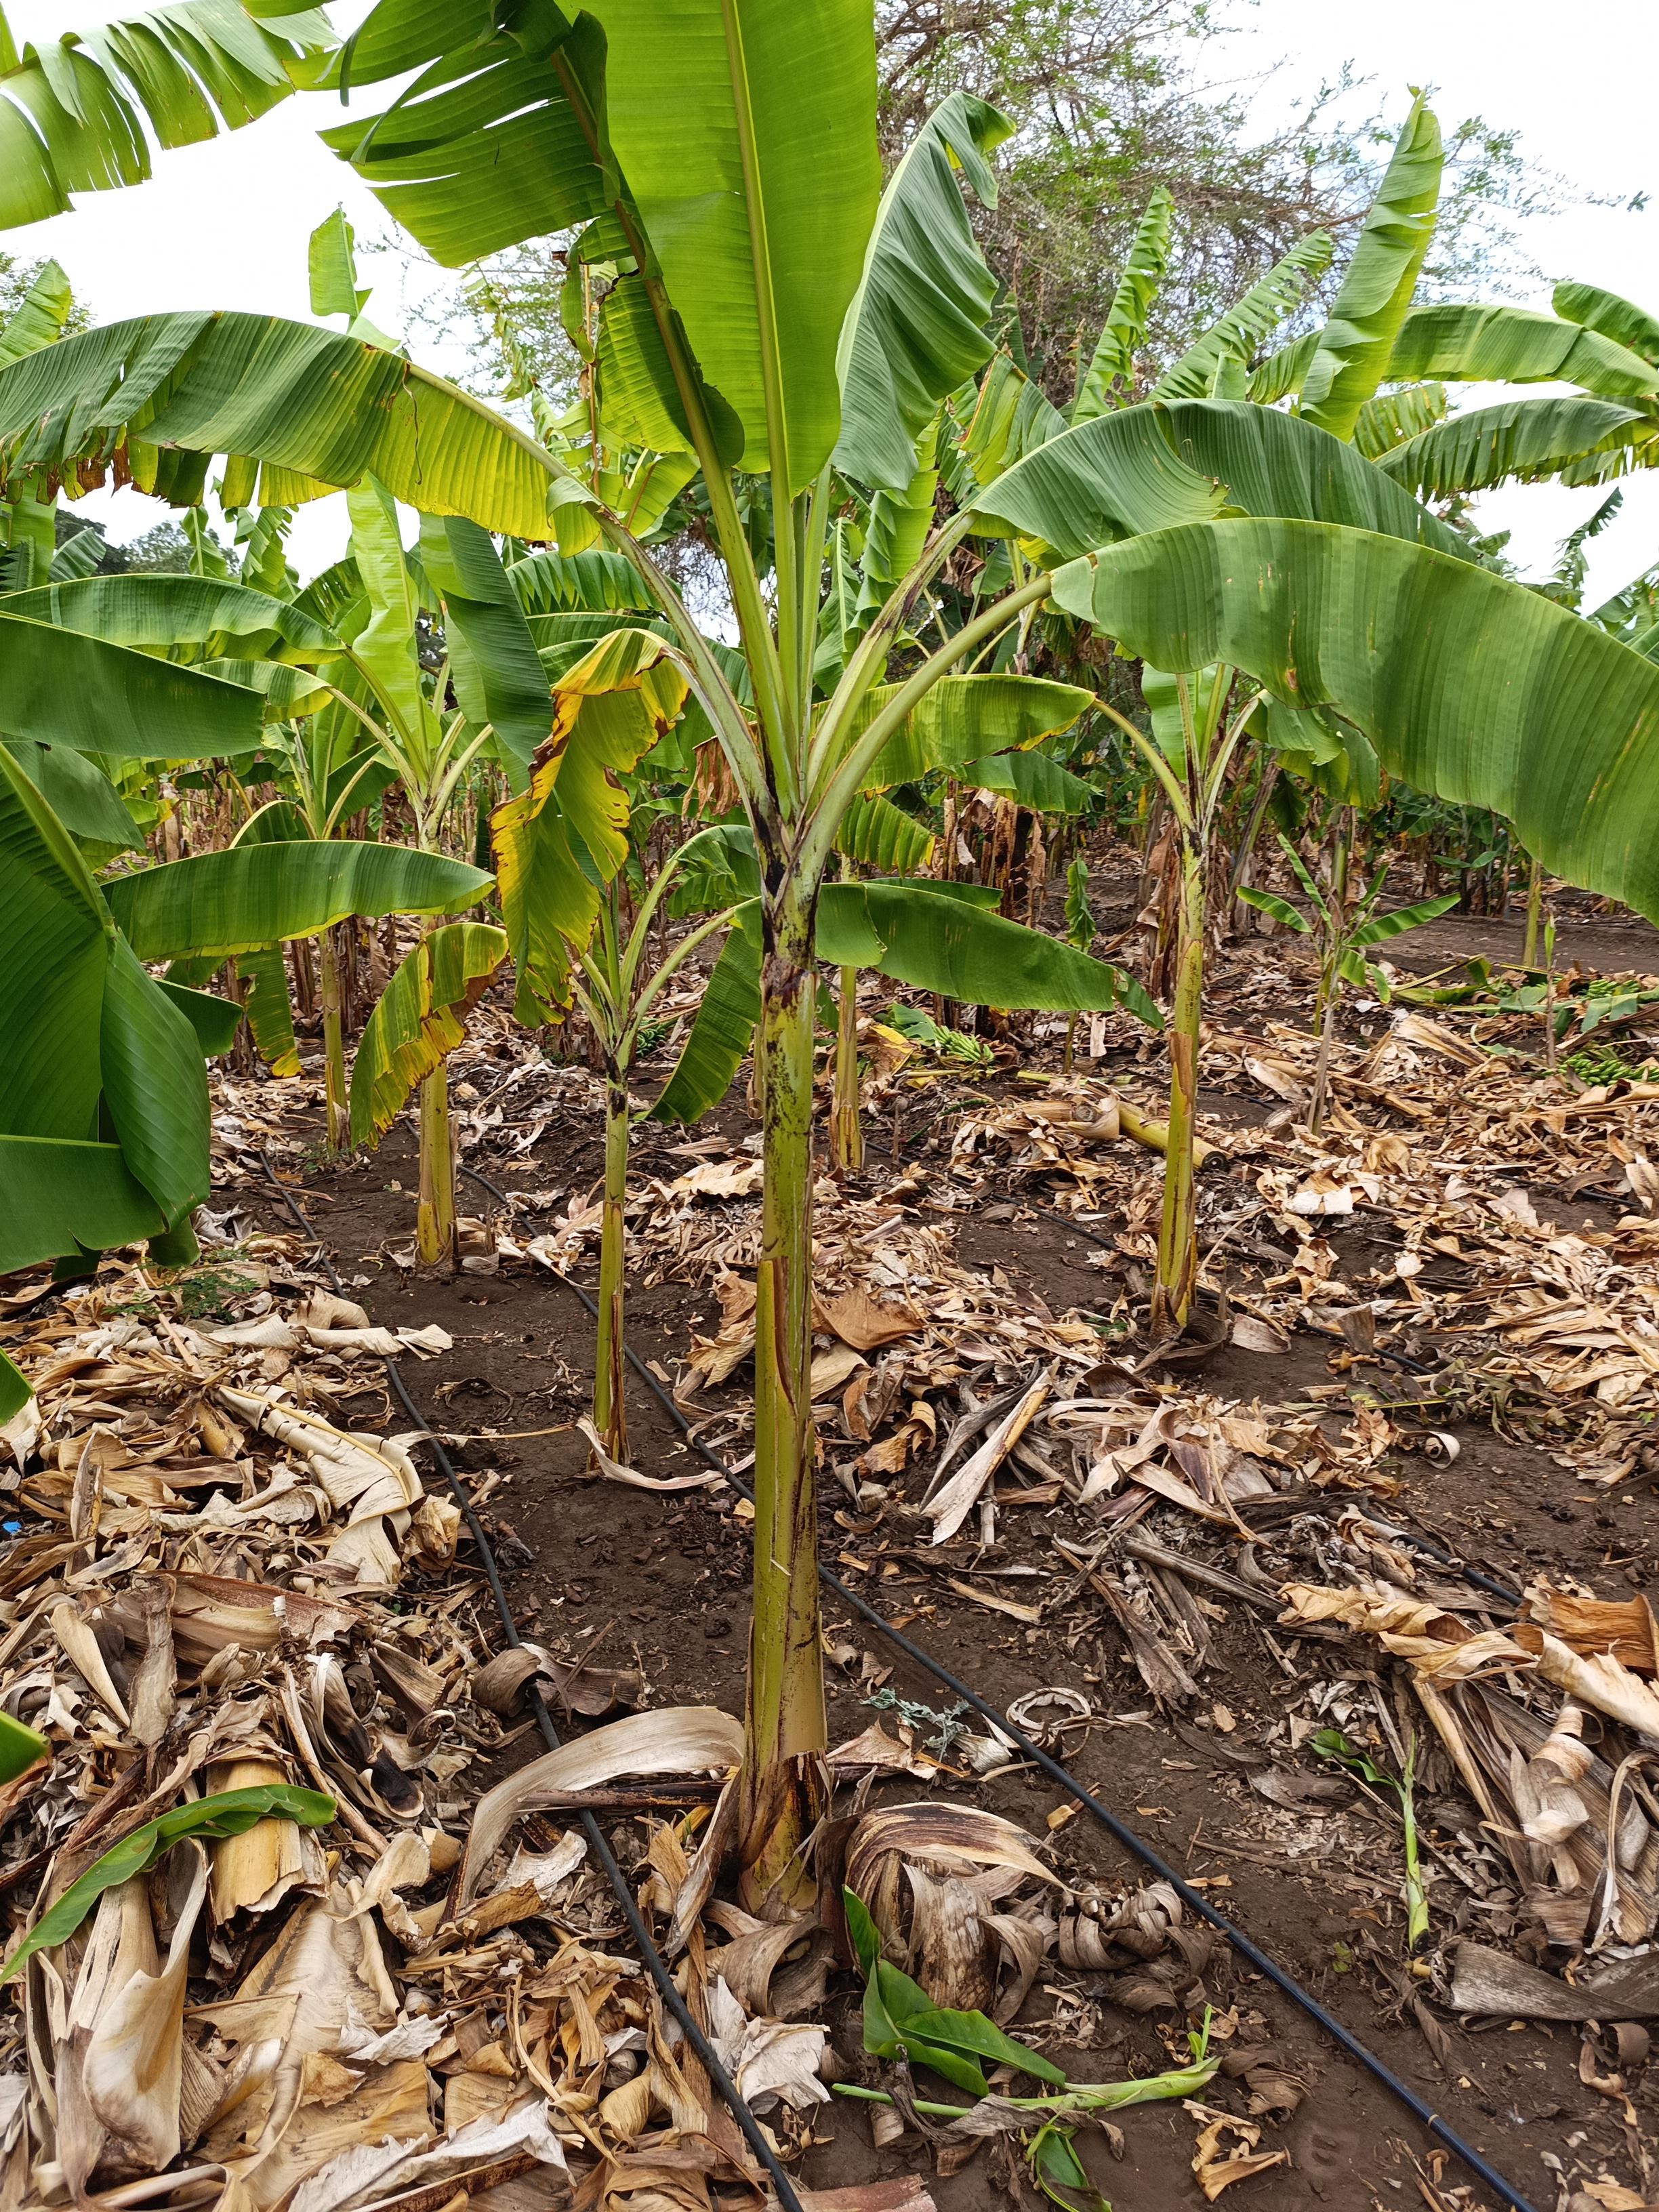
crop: banana
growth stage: vegetative
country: Tanzania
